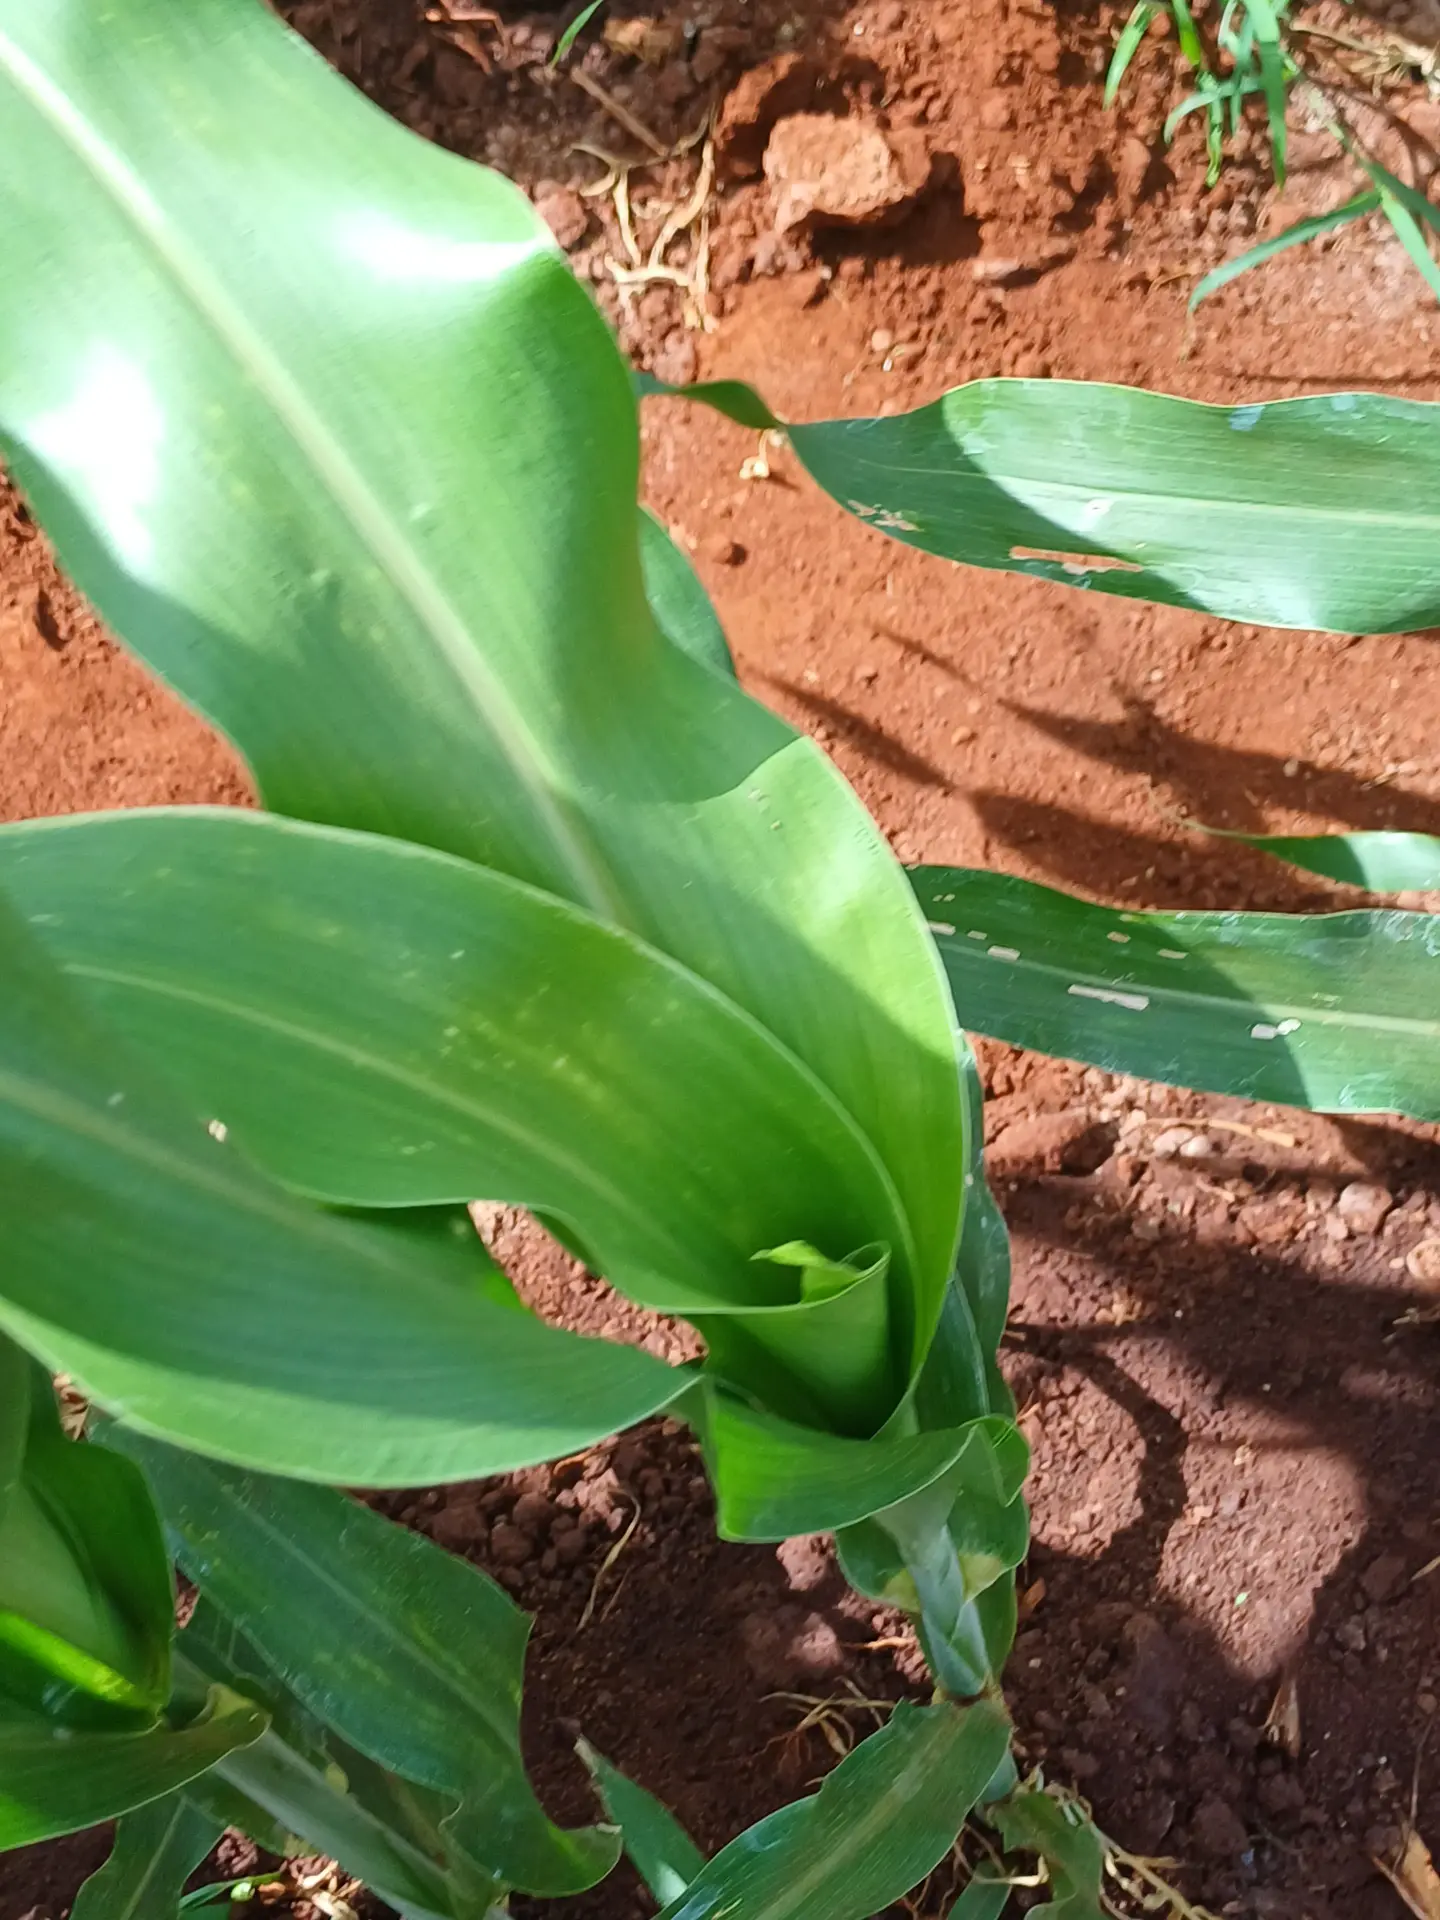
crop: sorghum
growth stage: vegetative
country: Kenya
